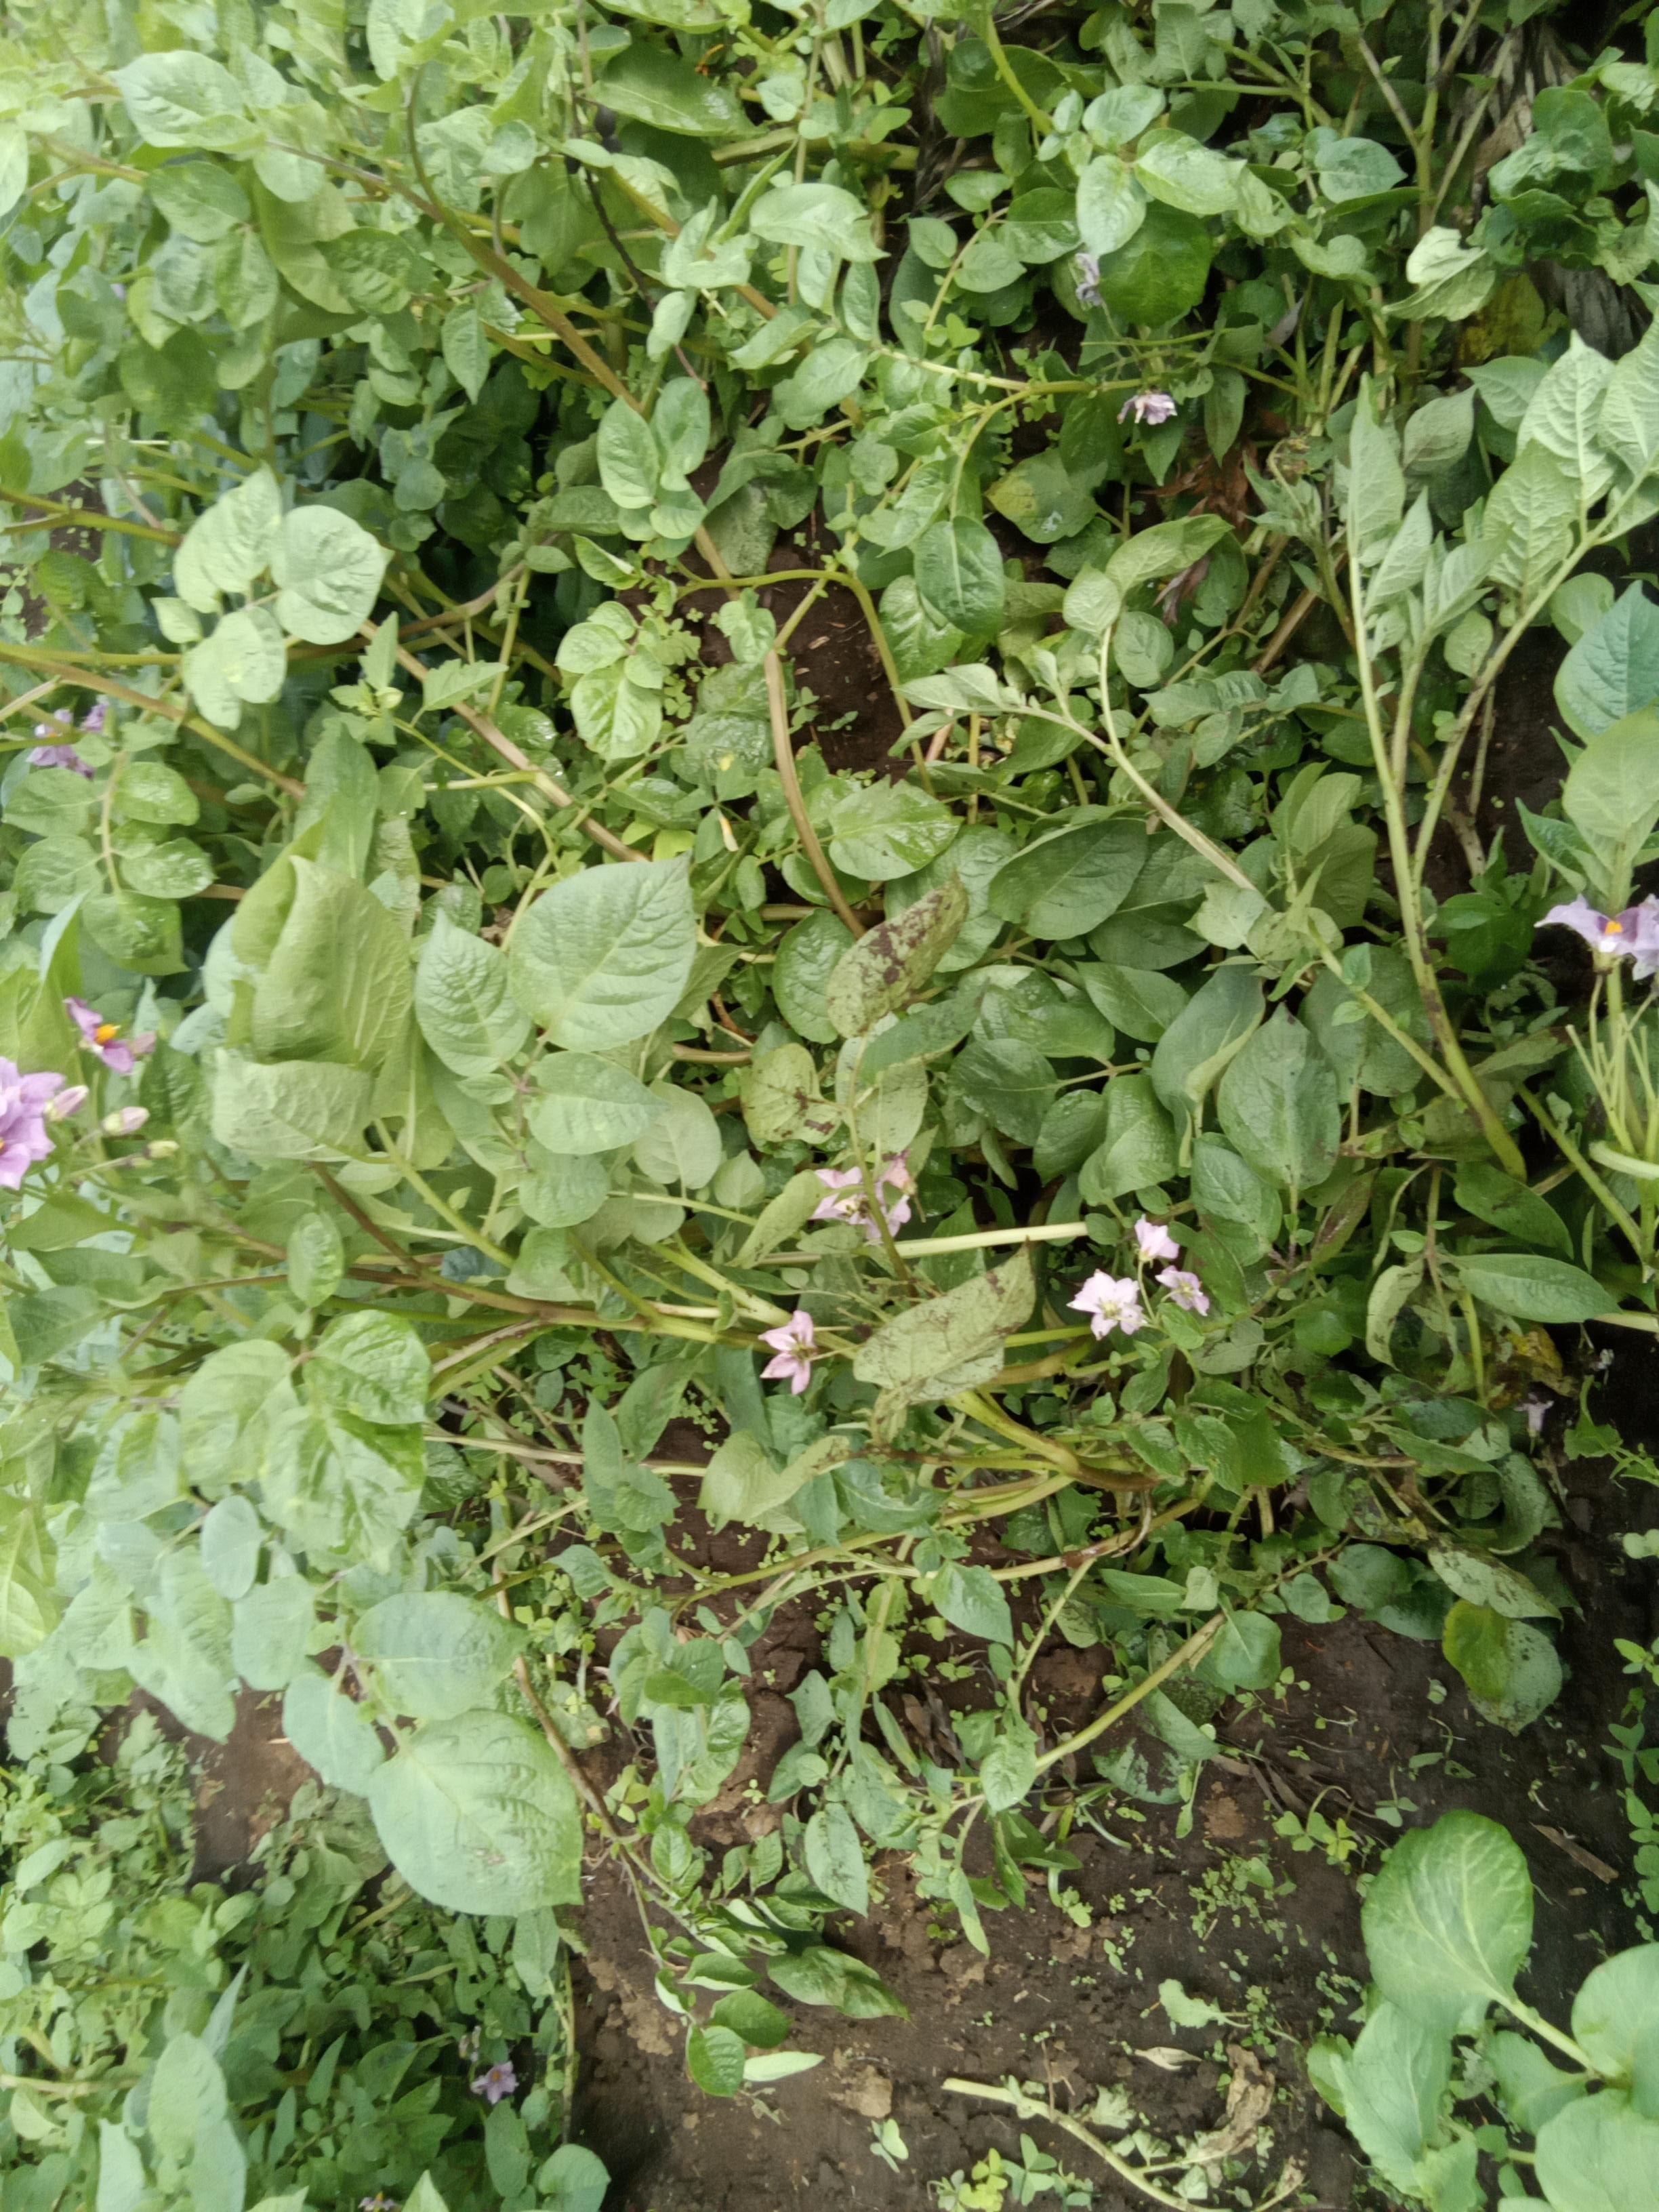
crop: potato
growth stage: flowering
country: Kenya
